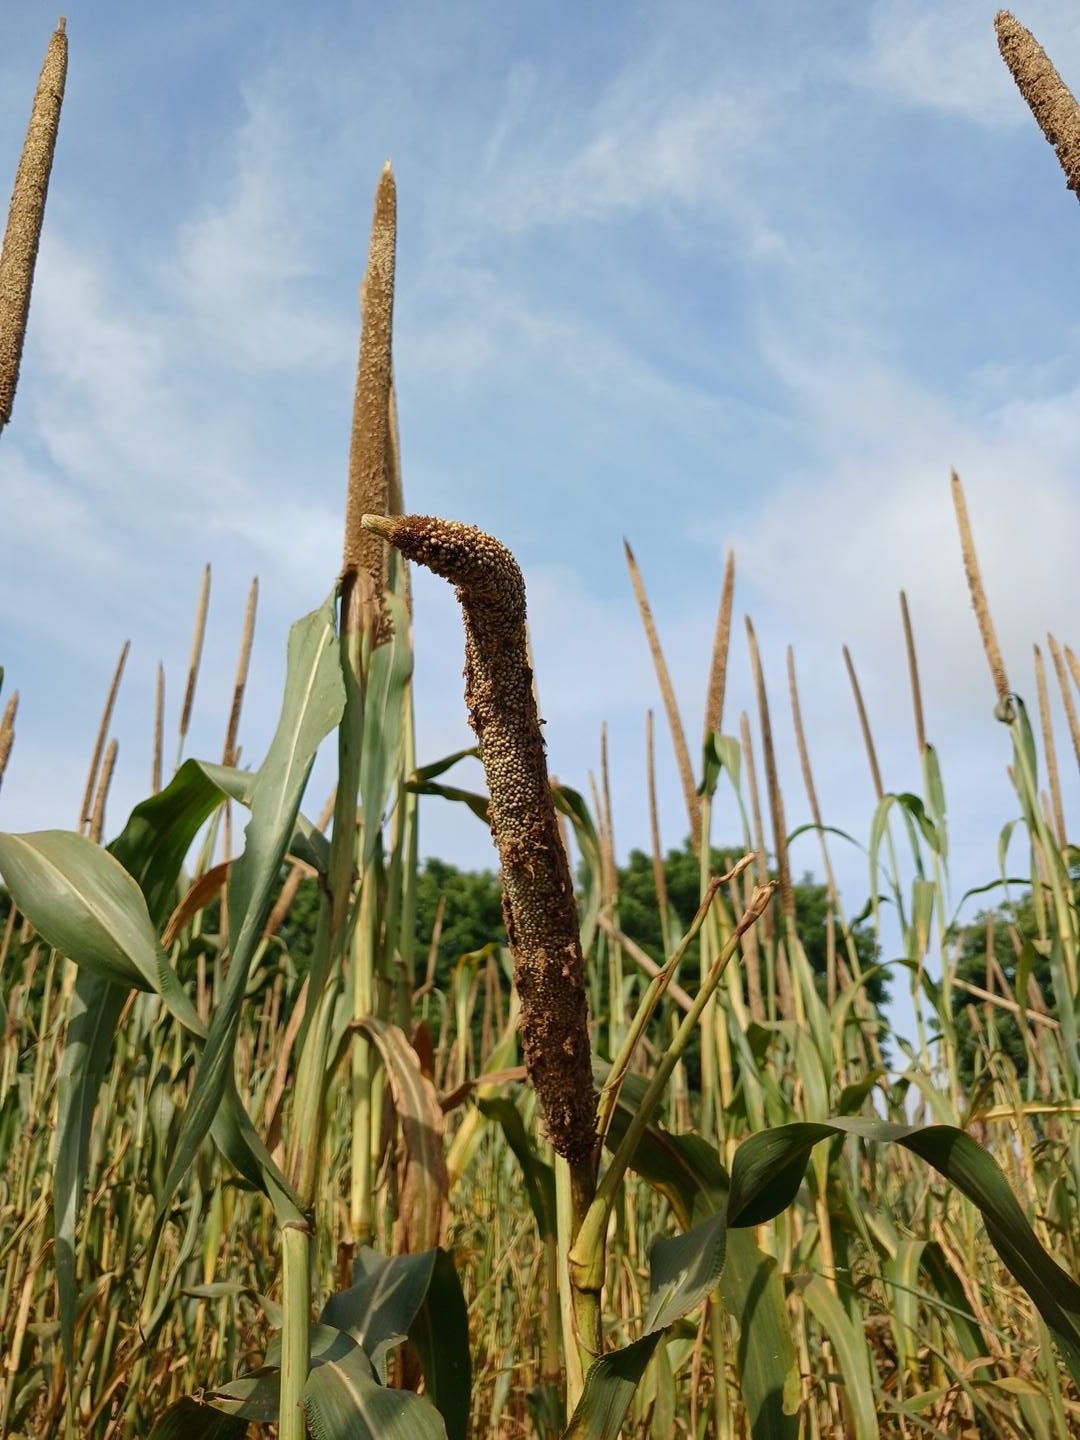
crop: pearl millet
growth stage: maturity
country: Senegal
